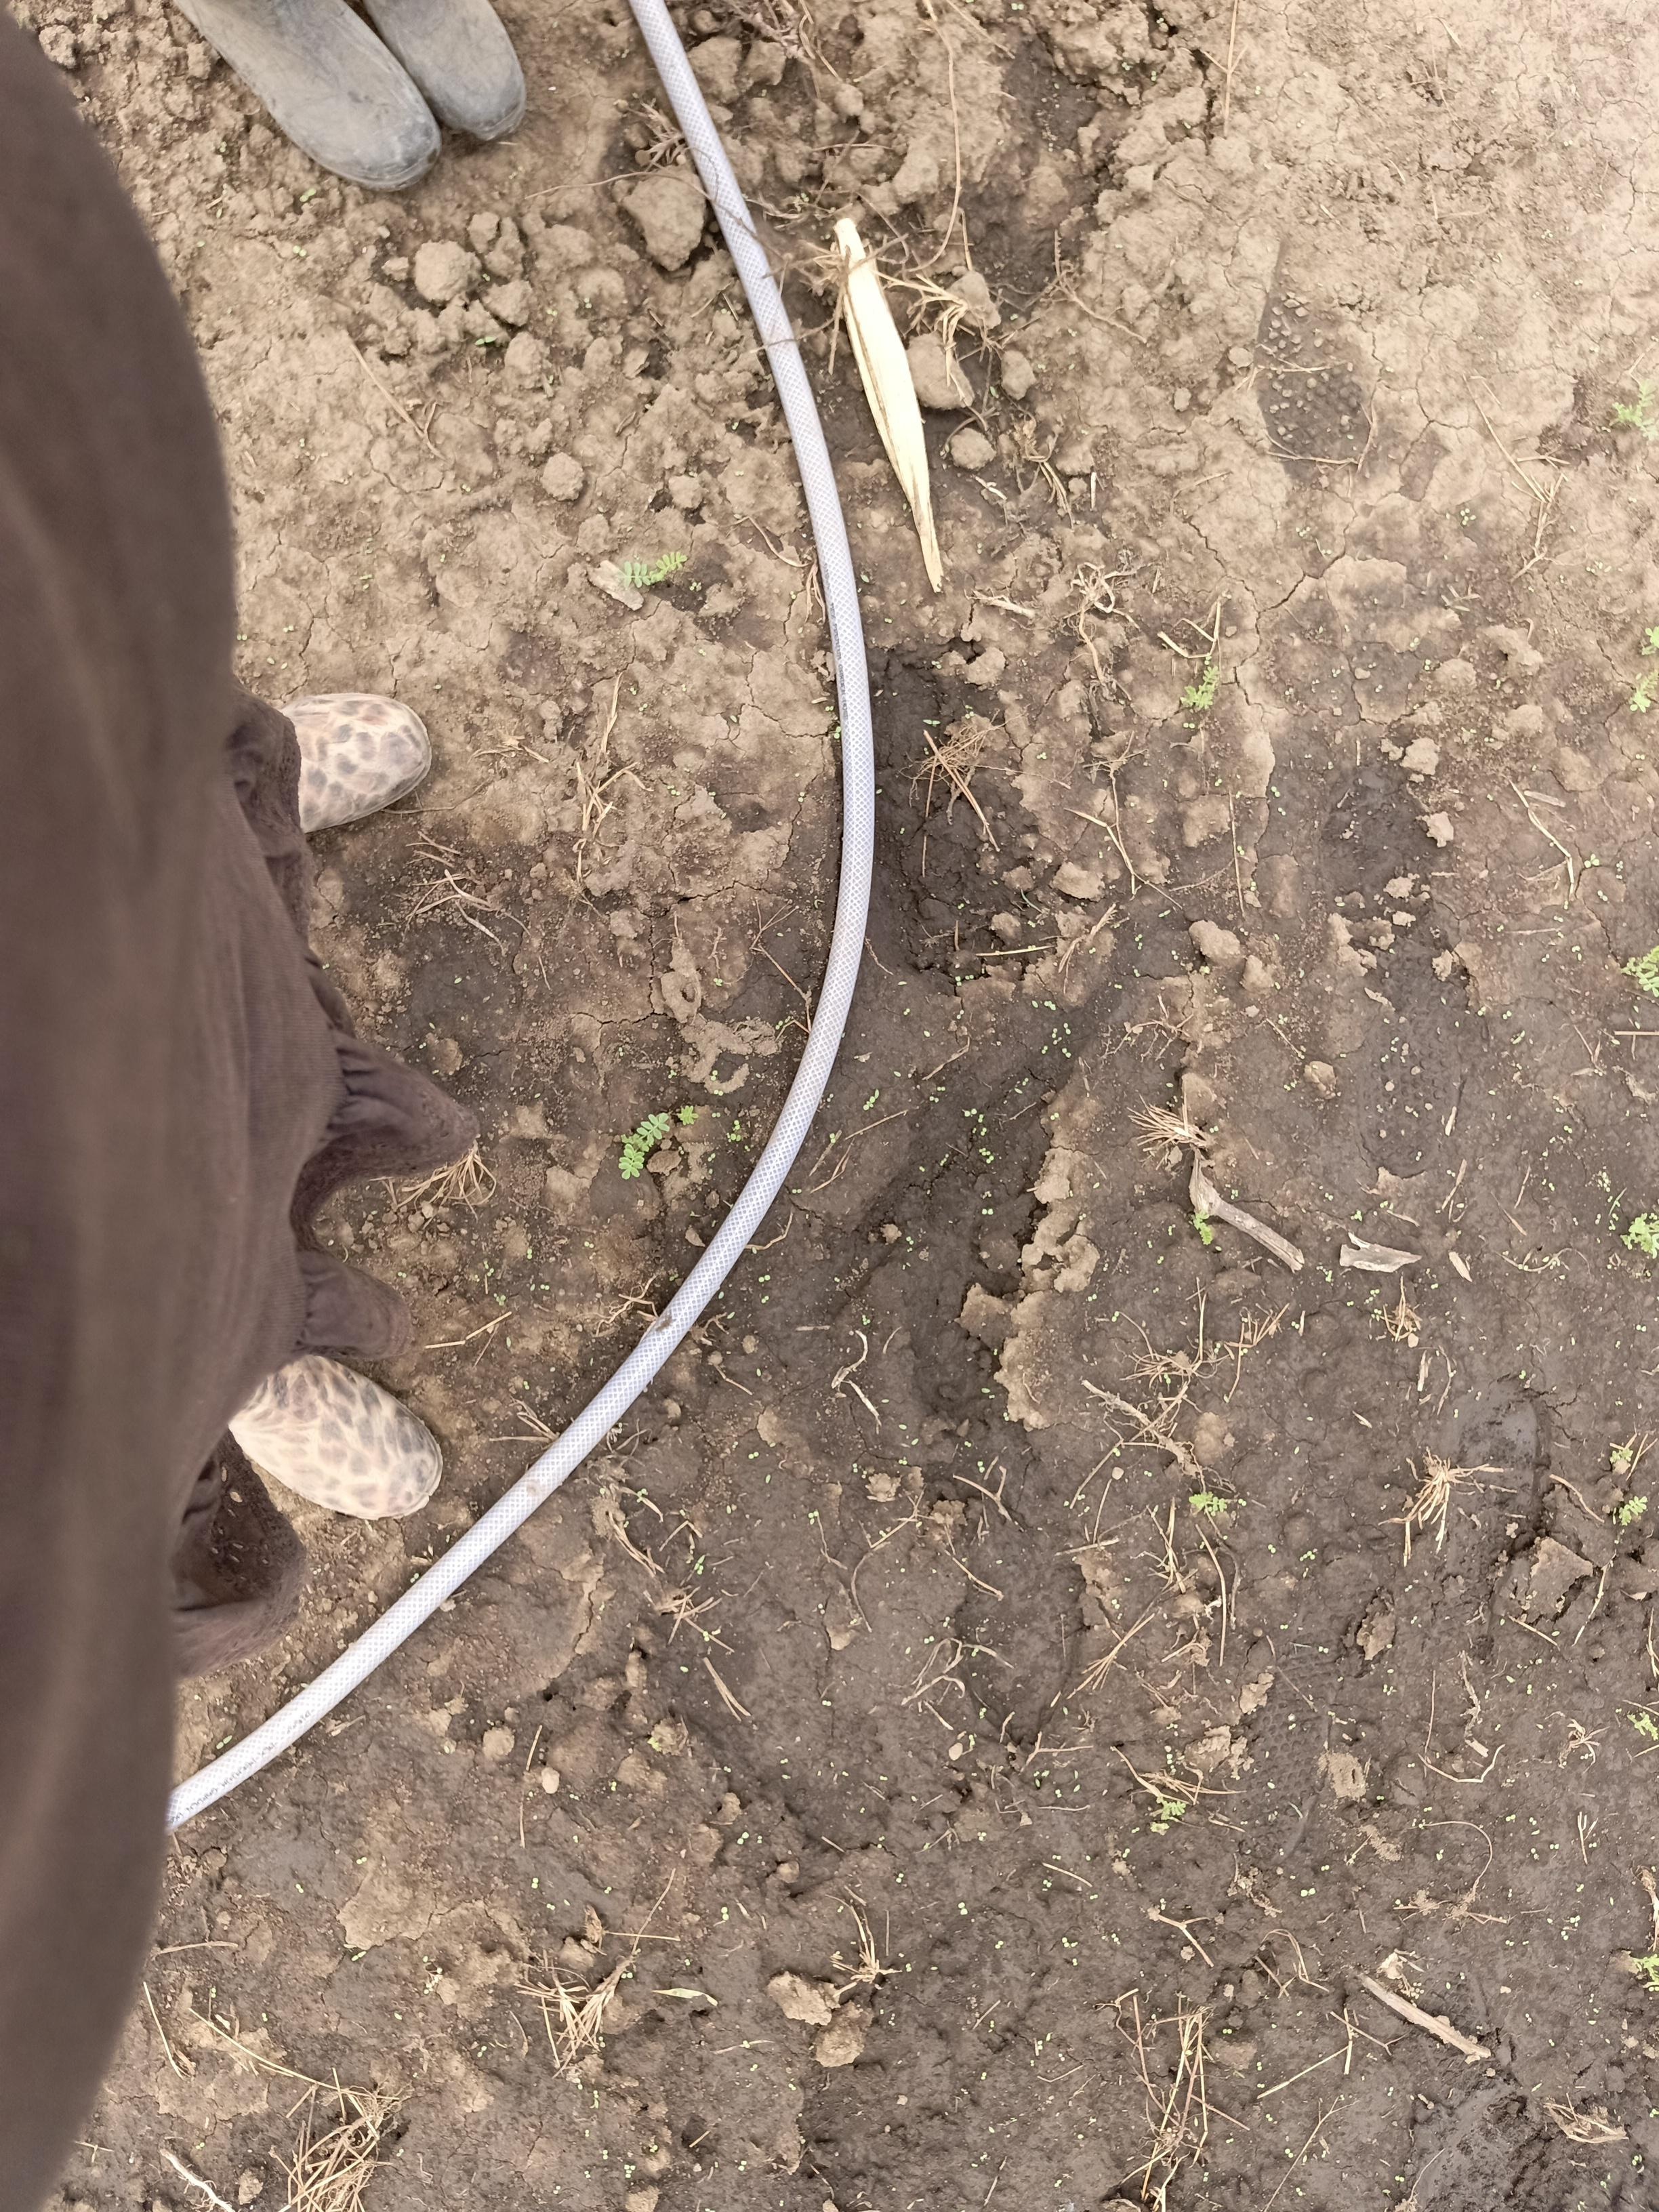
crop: chickpea
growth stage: emergence
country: Tanzania
